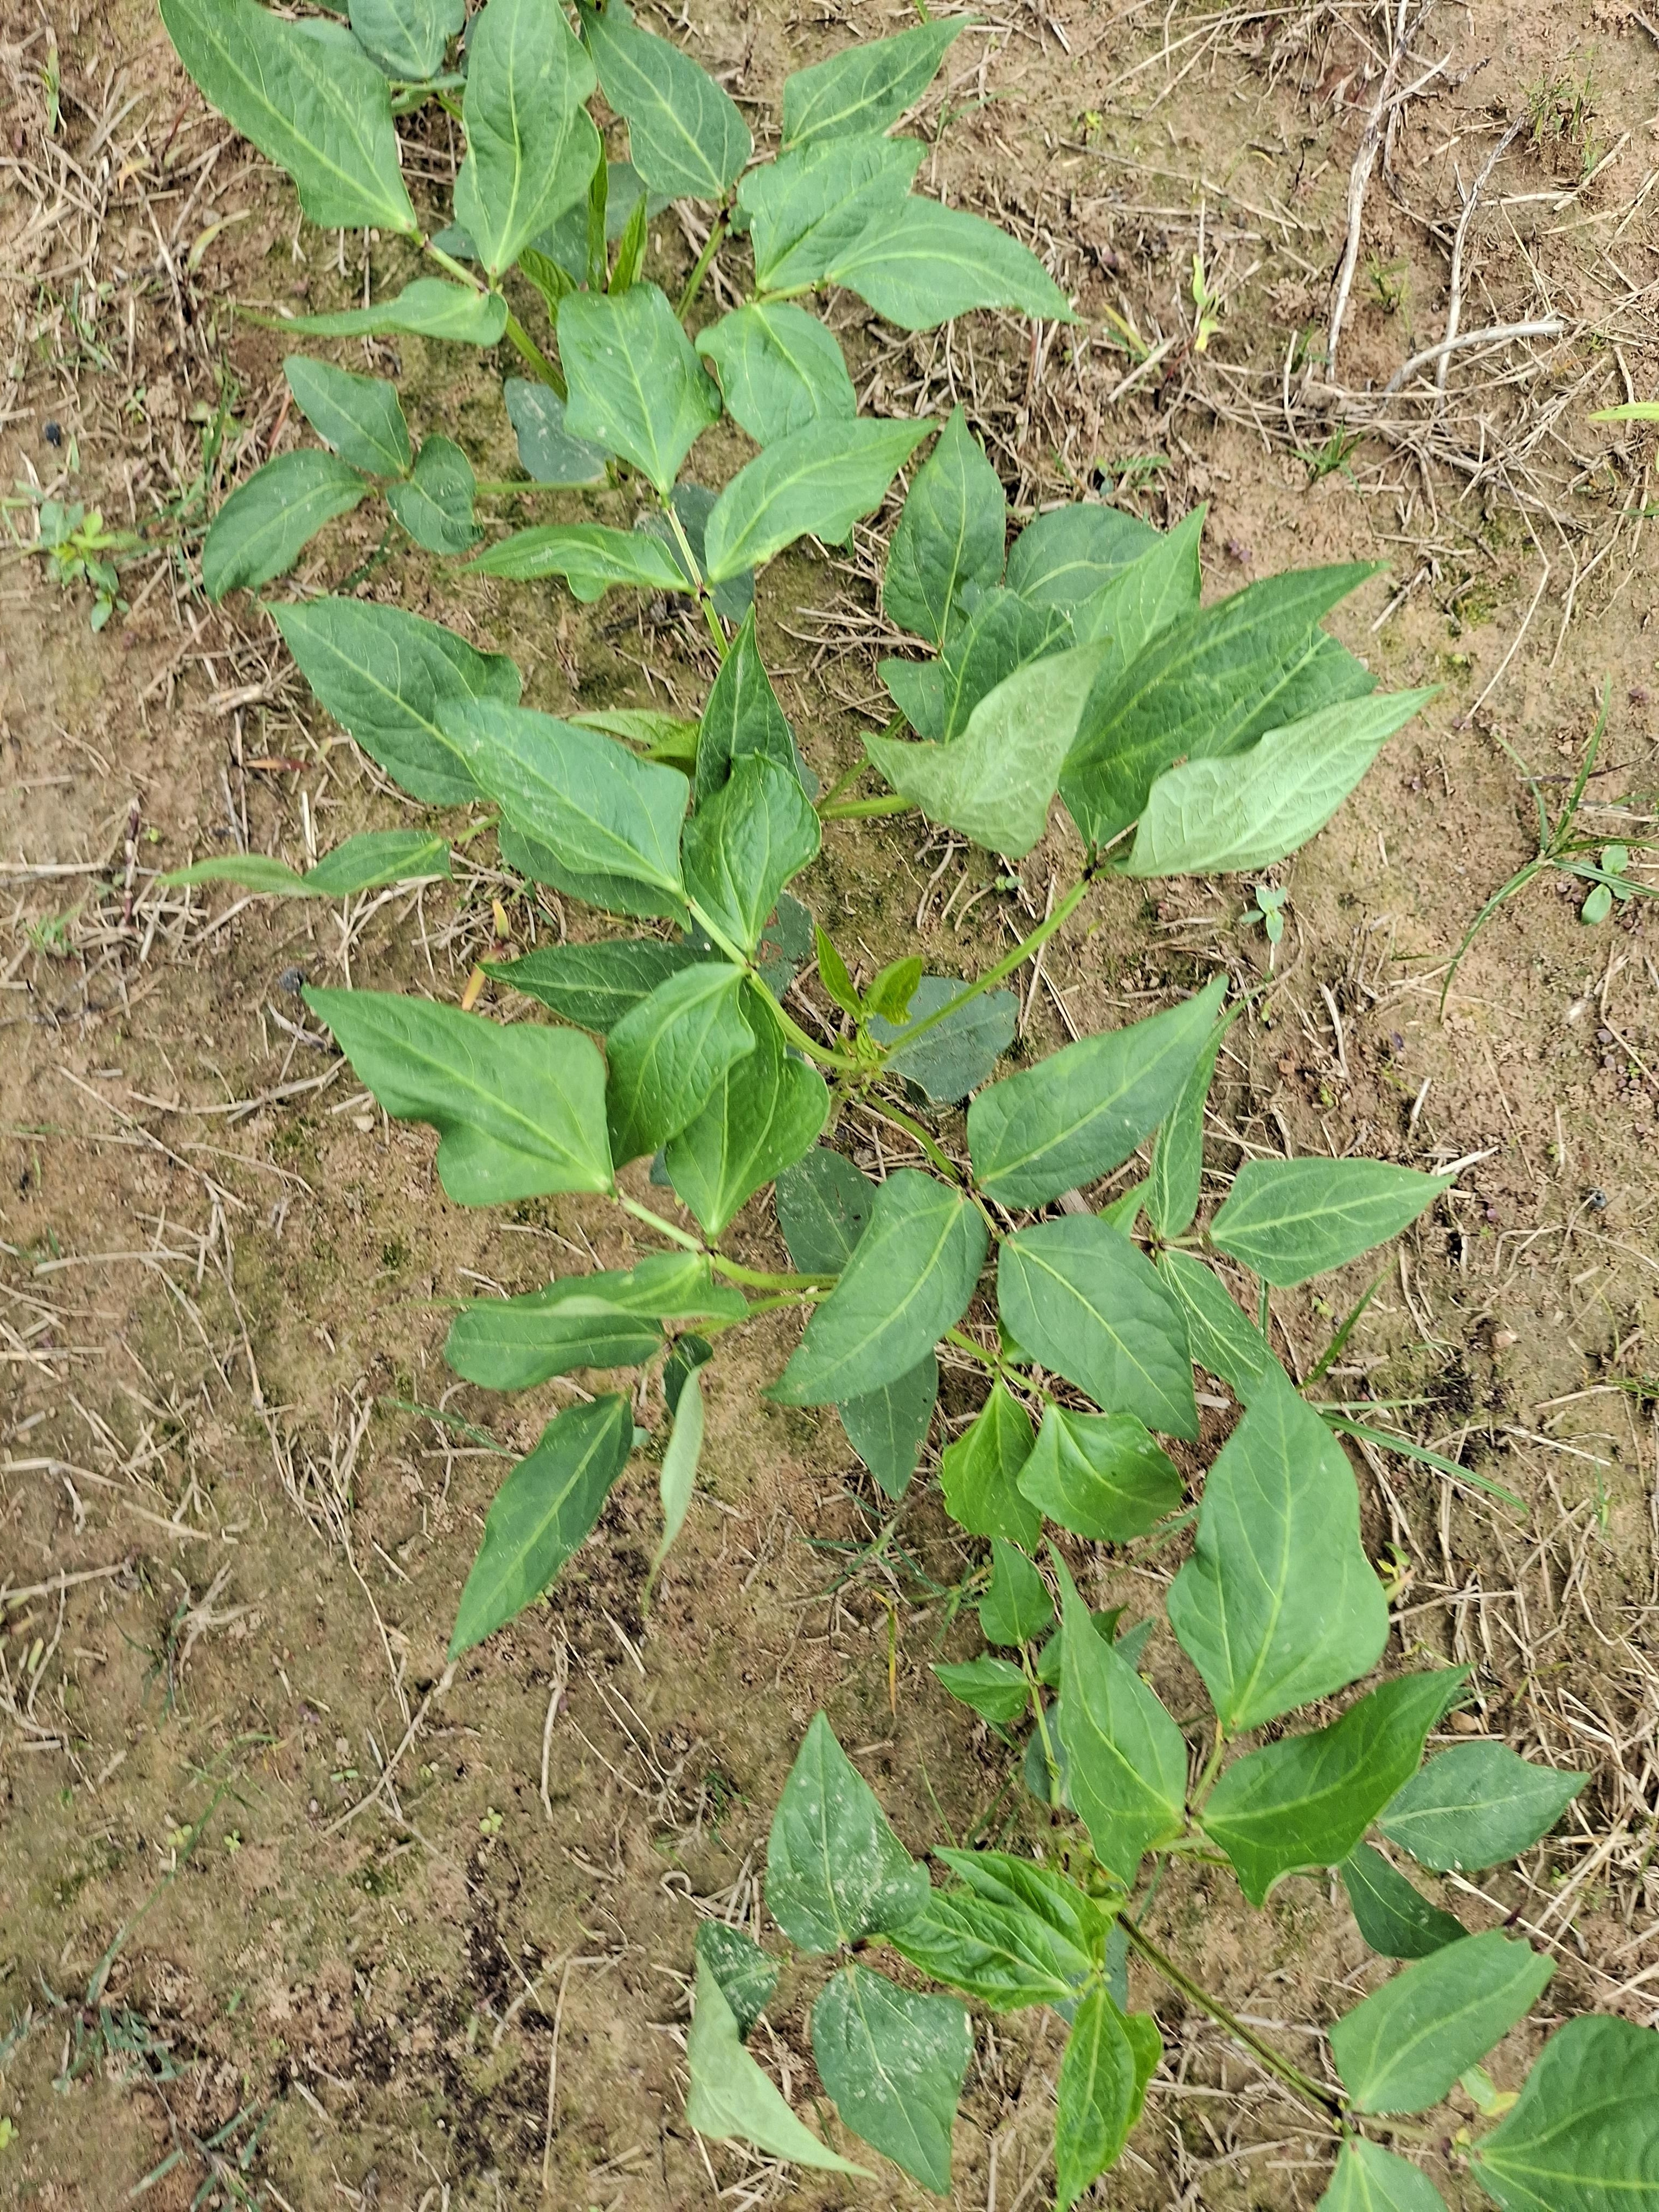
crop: cowpea
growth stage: emergence
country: Nigeria
